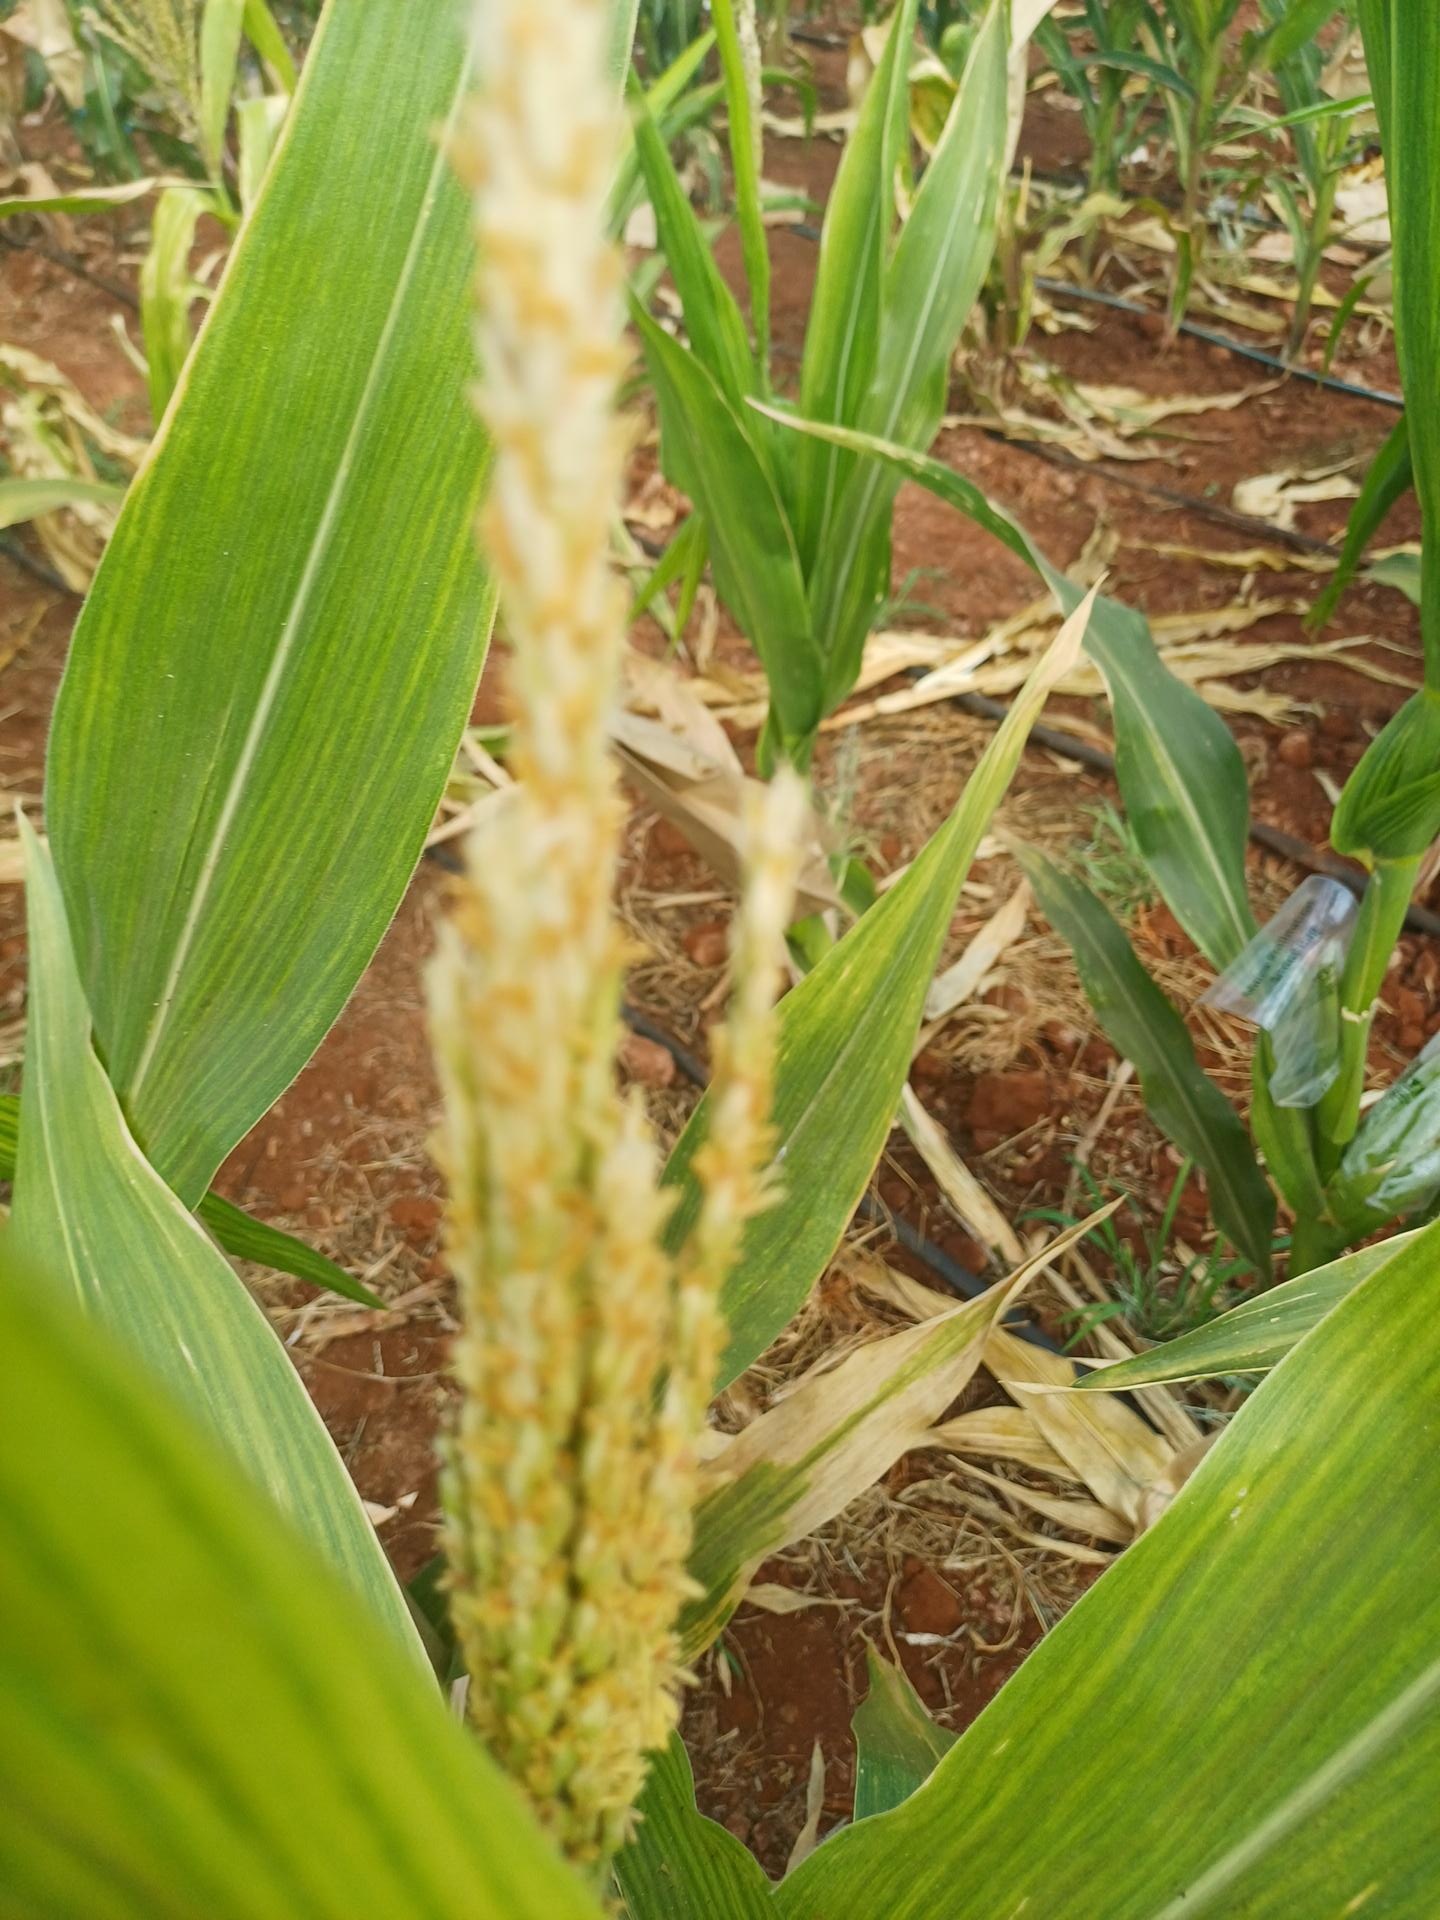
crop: maize
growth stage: flowering
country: Kenya
